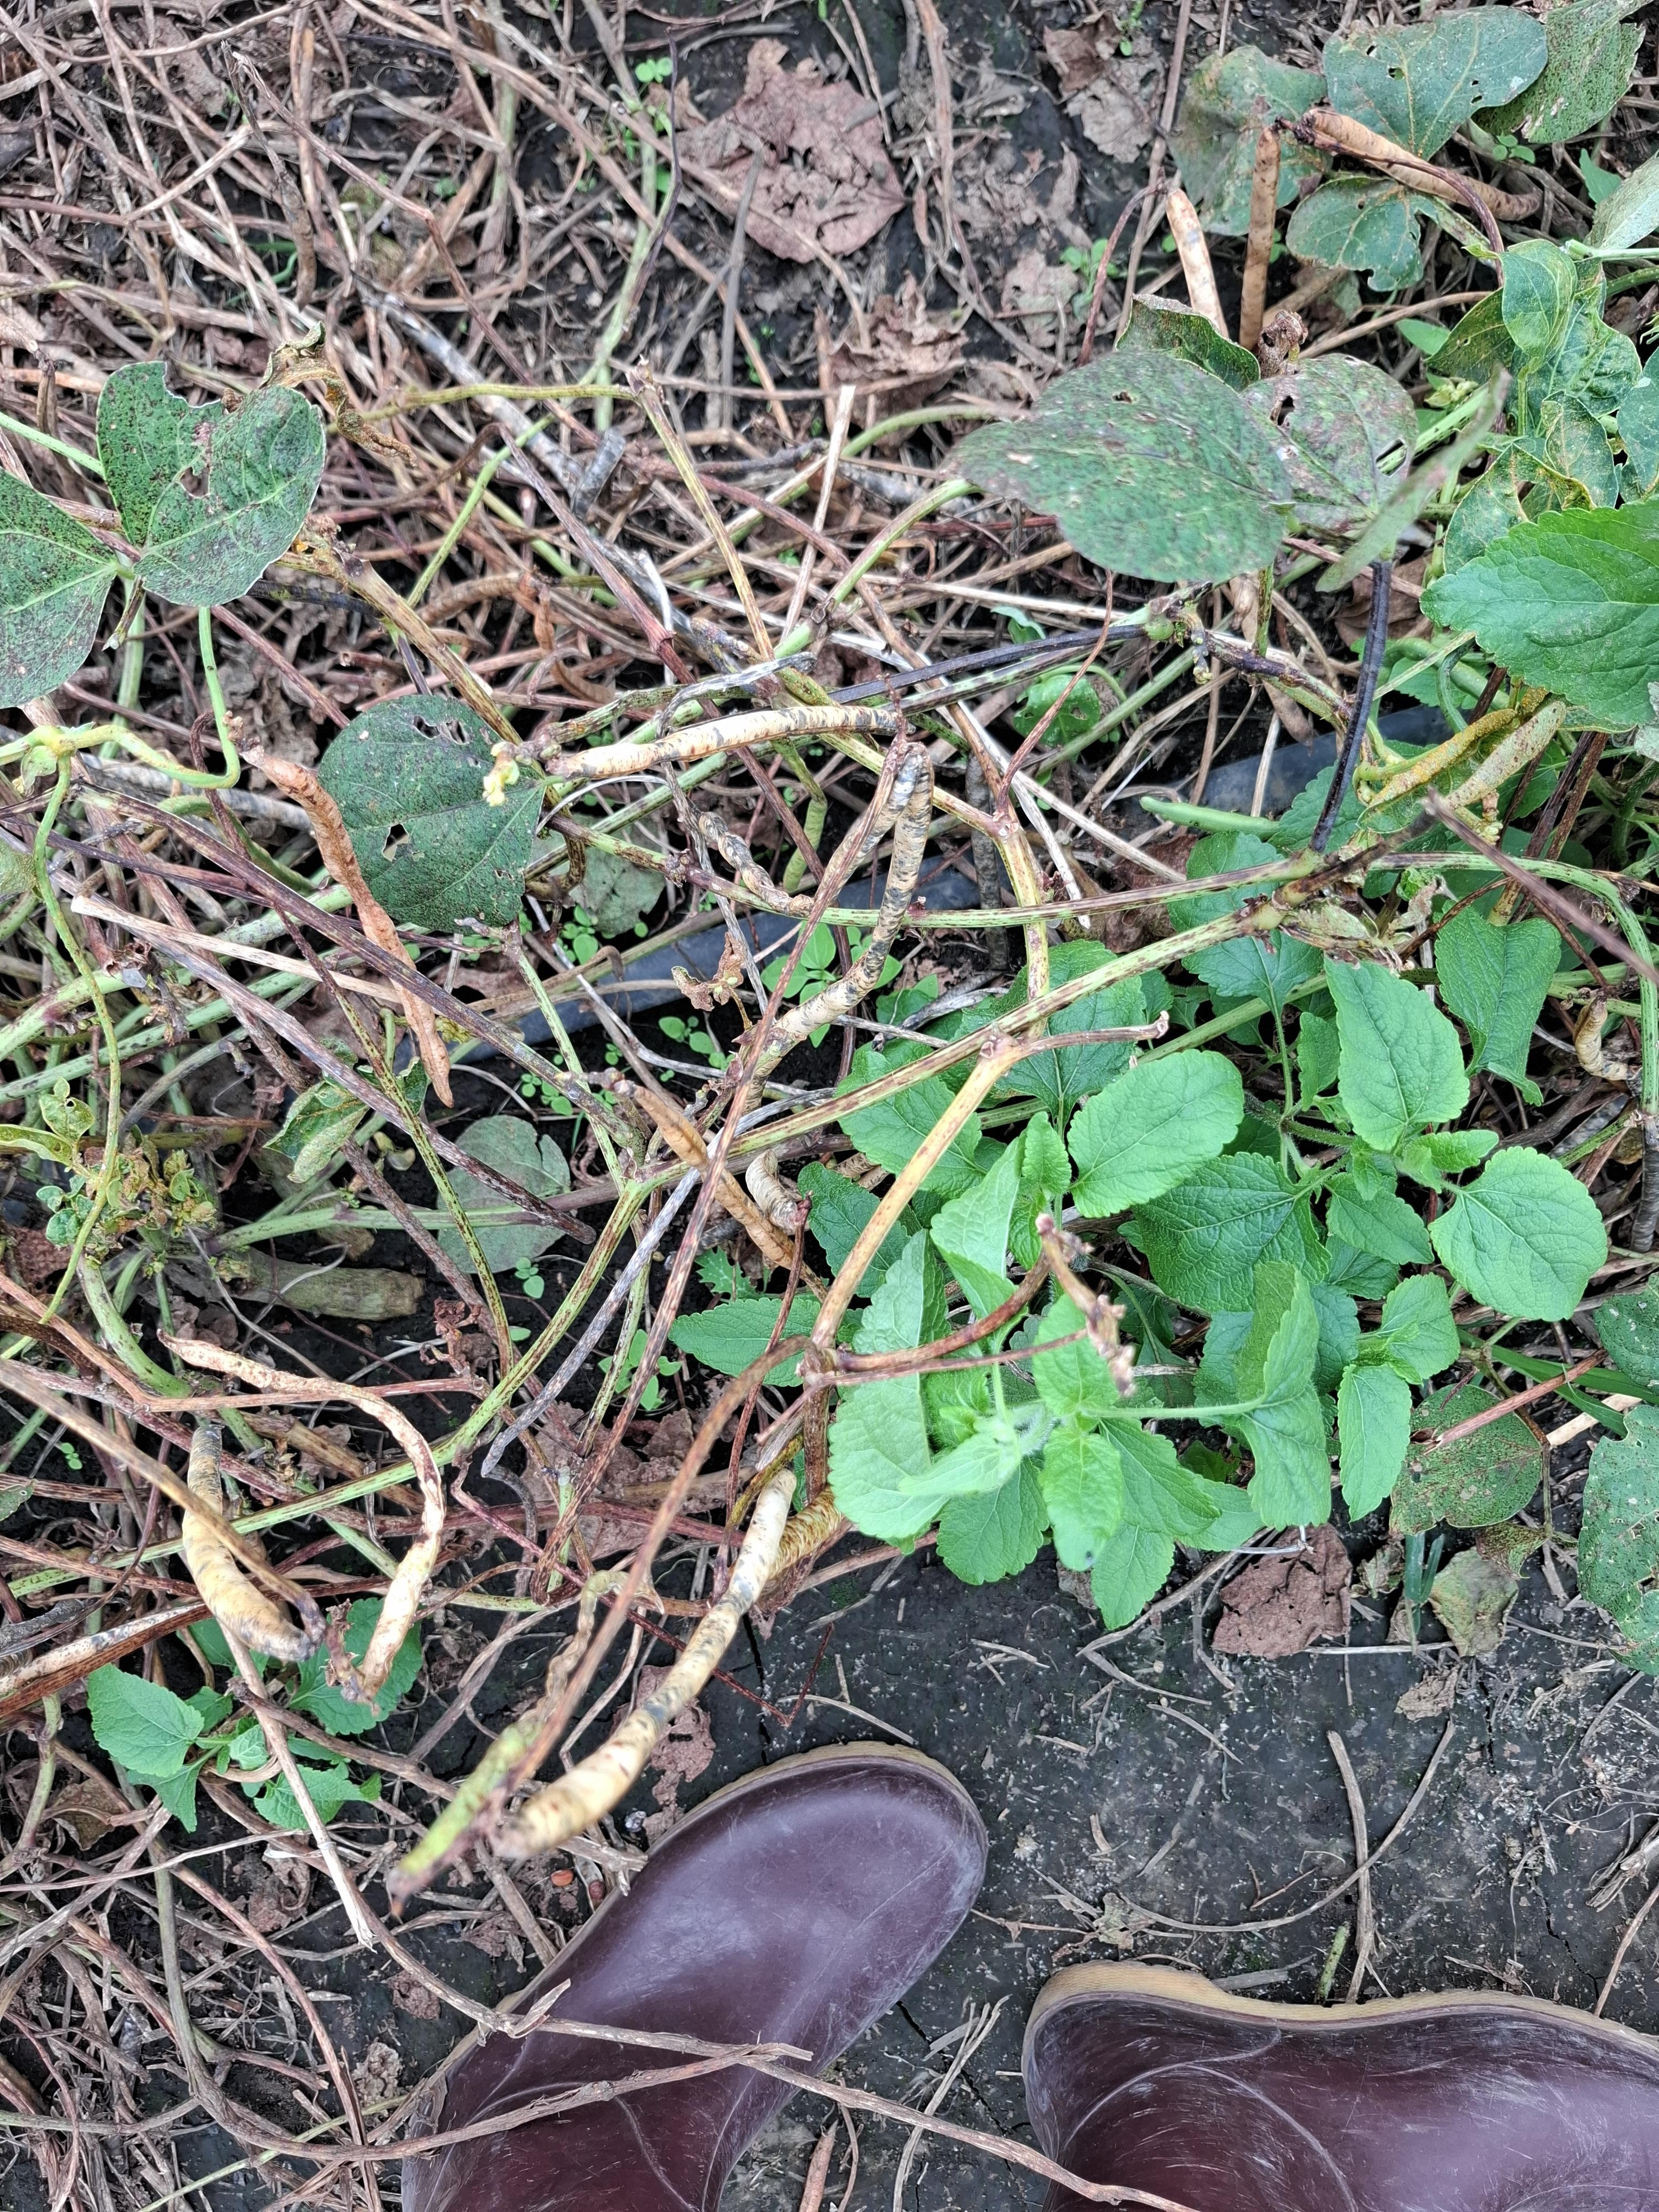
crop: cowpea
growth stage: development pod
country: Tanzania
